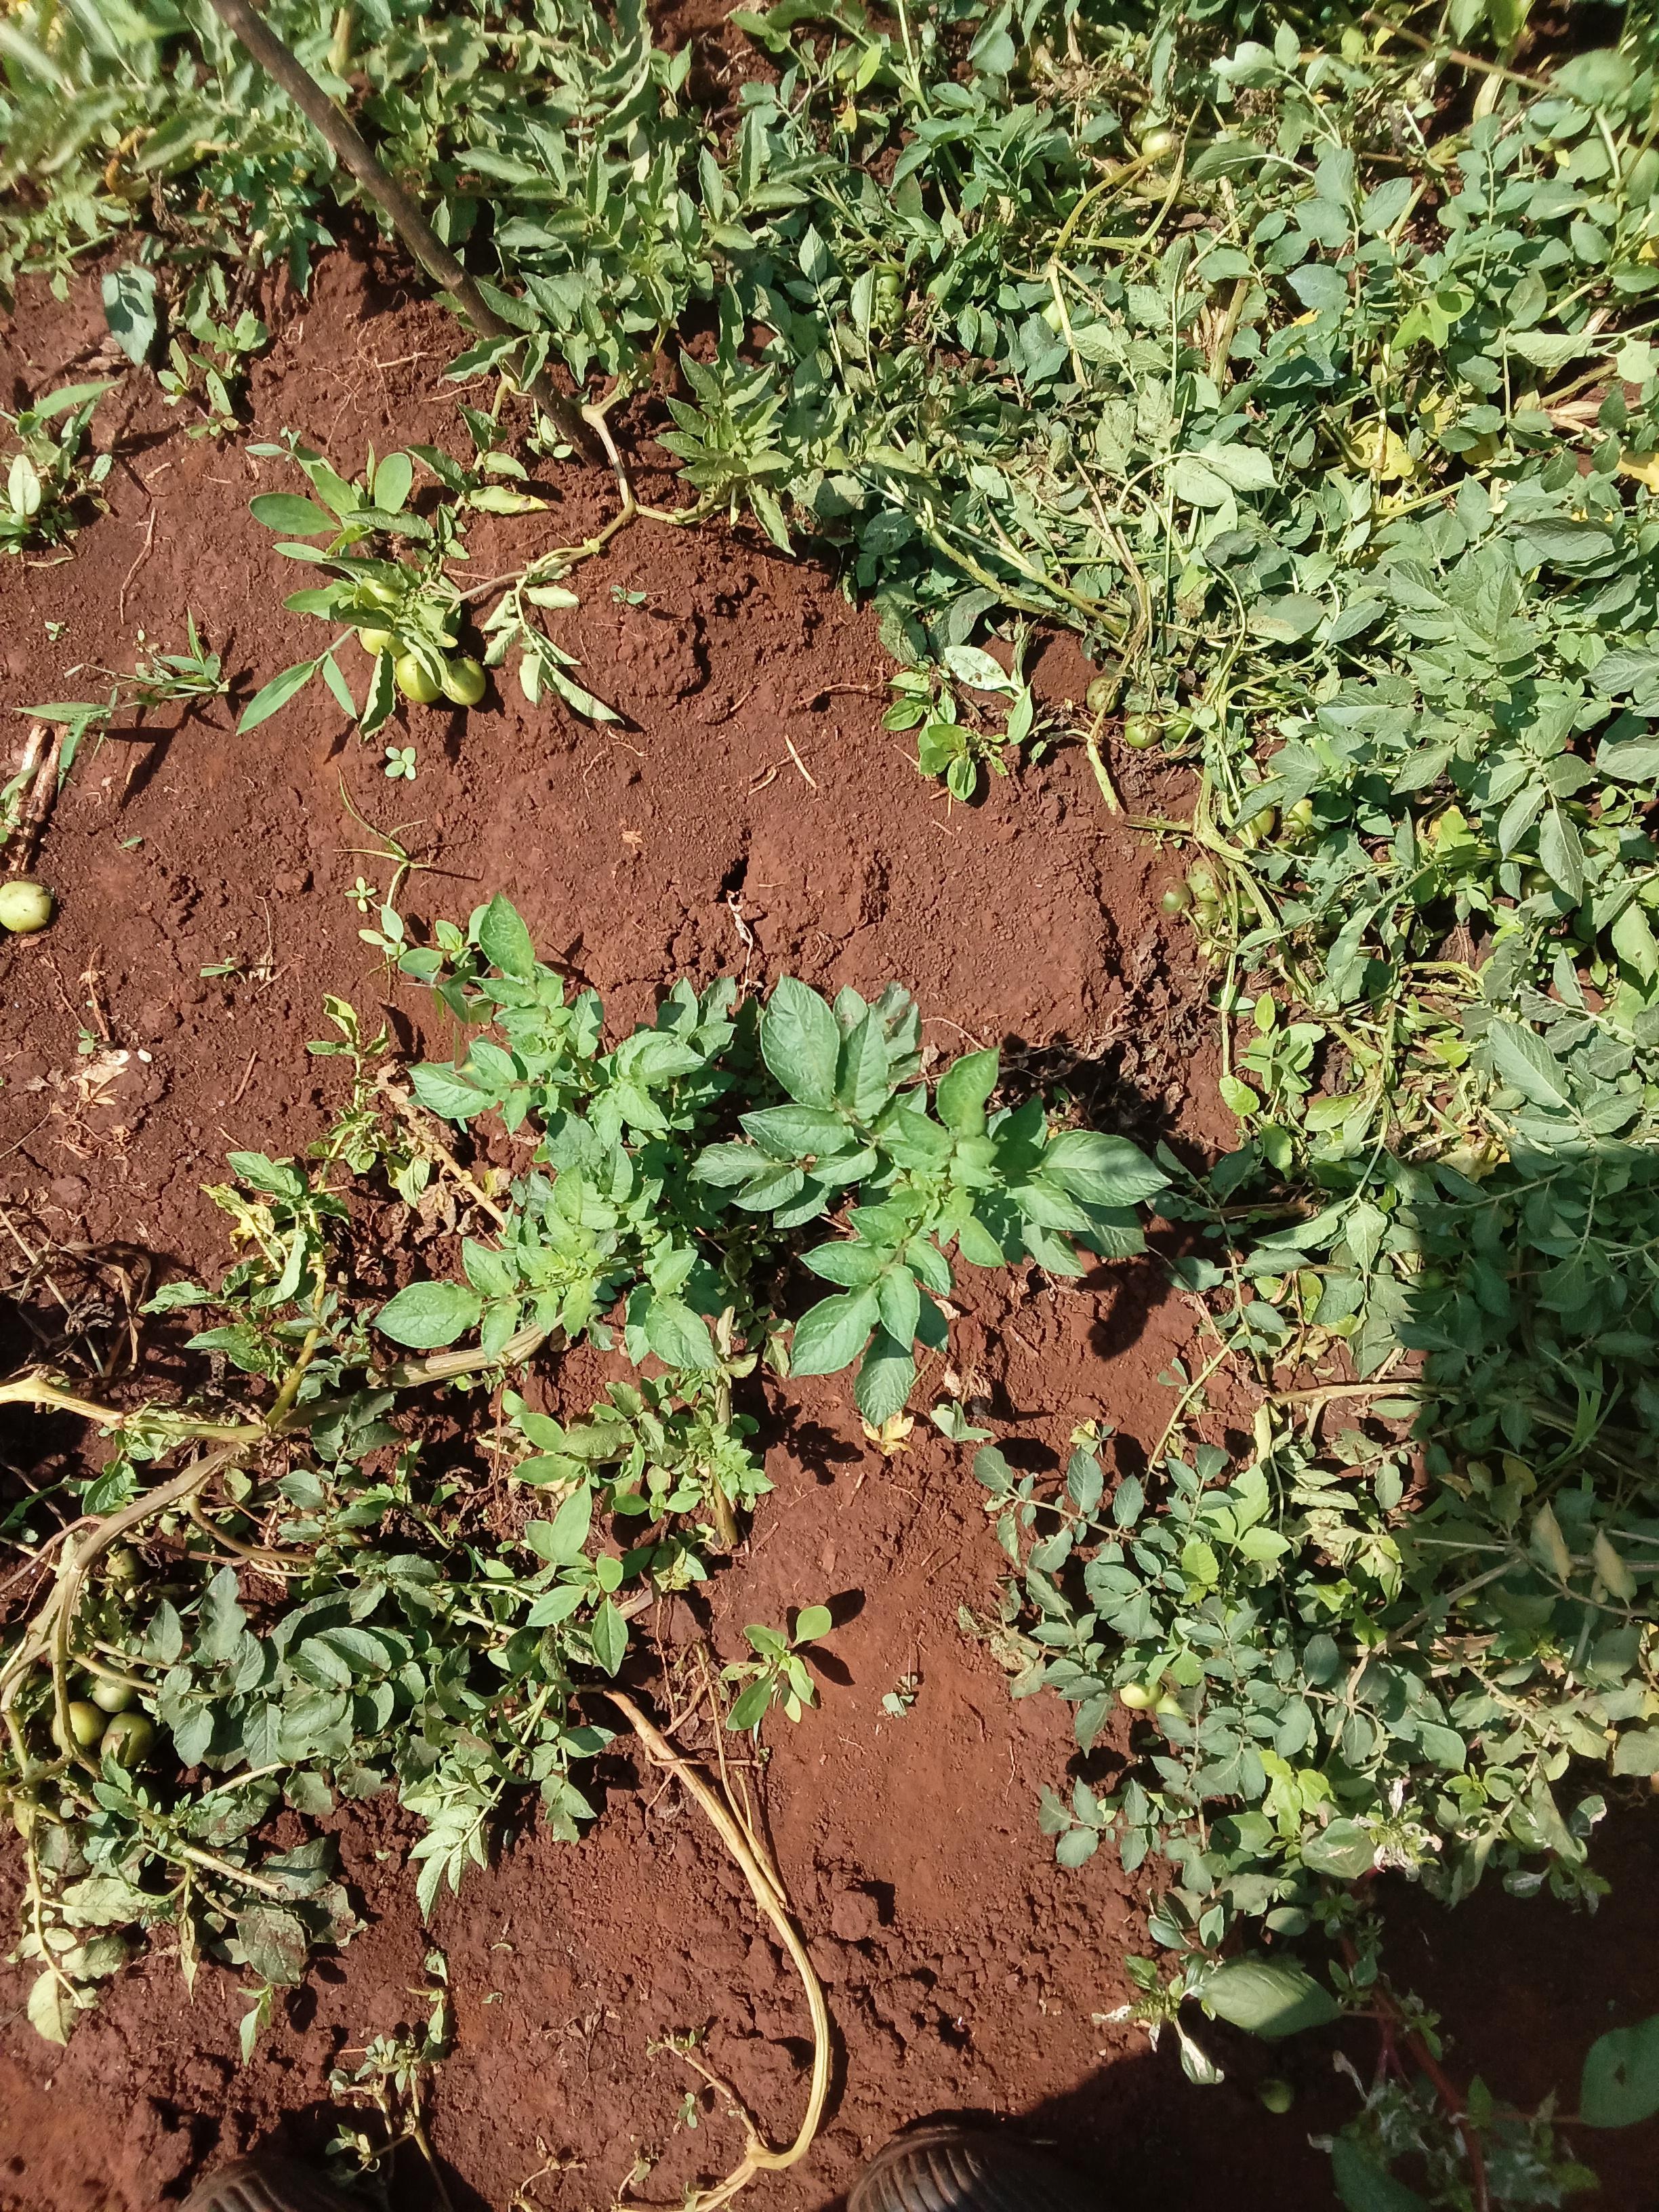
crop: potato
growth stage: harvest maturity
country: Kenya
